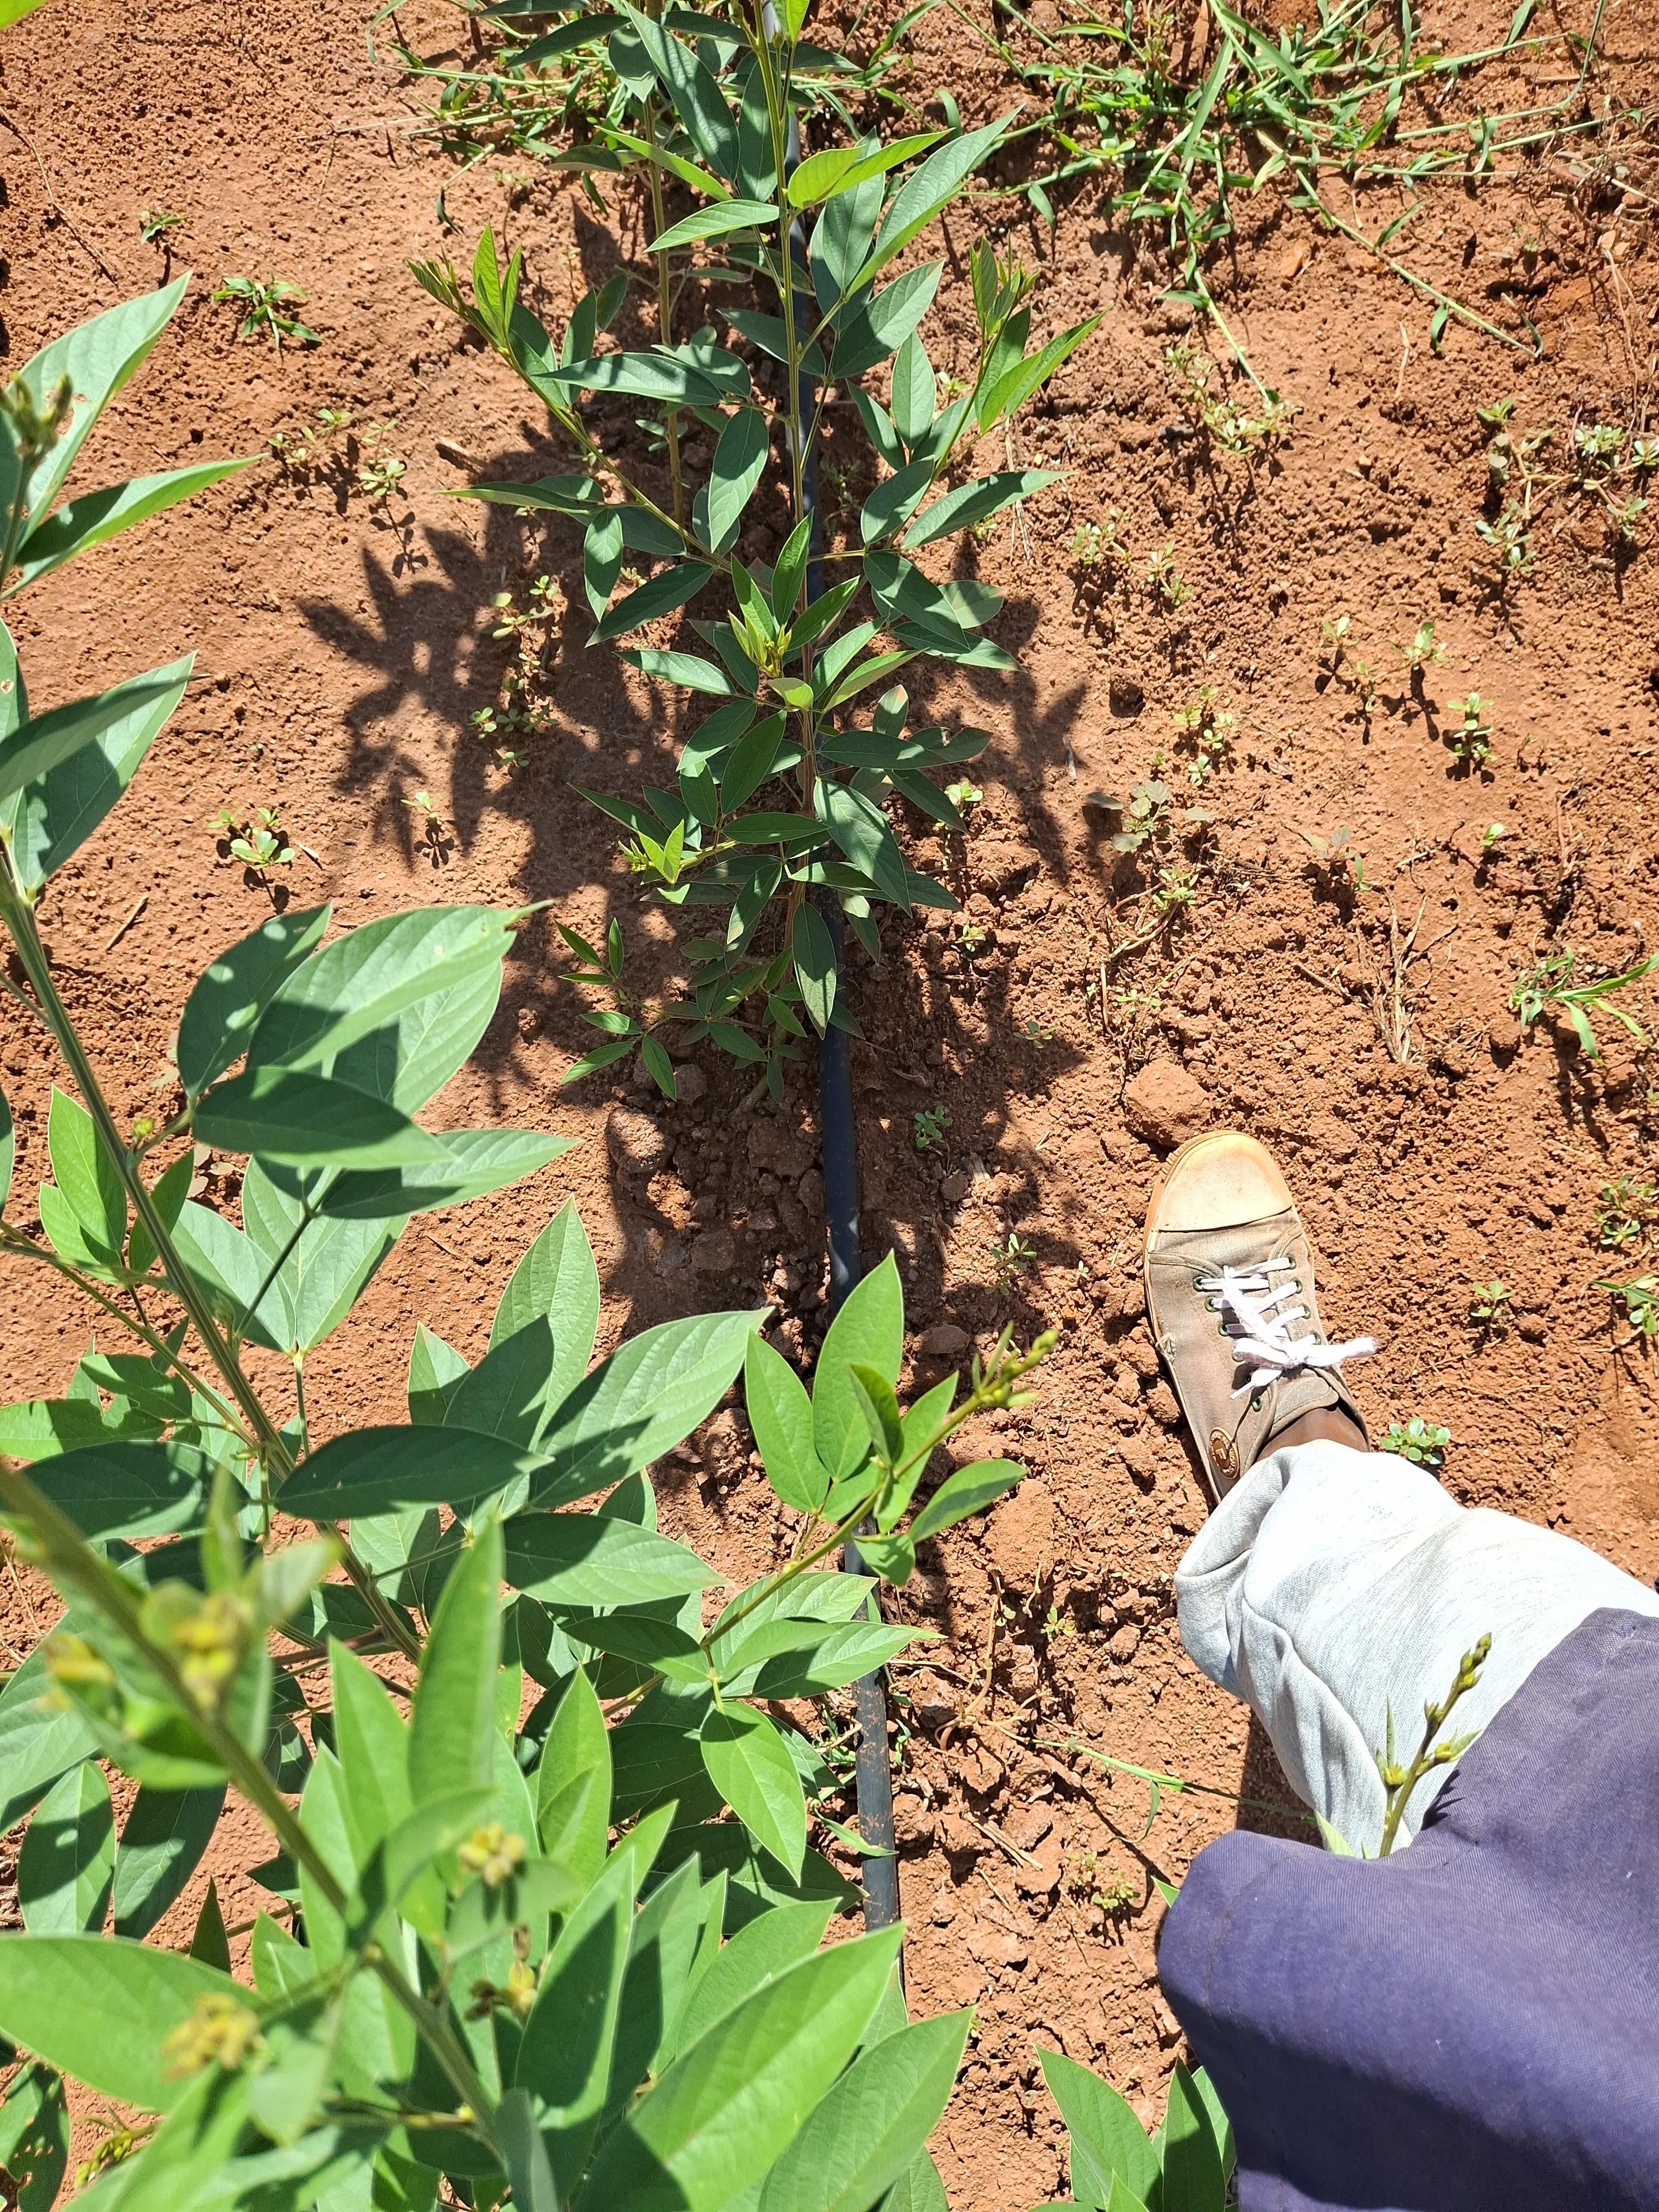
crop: pigeonpea
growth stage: flowering
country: Kenya
